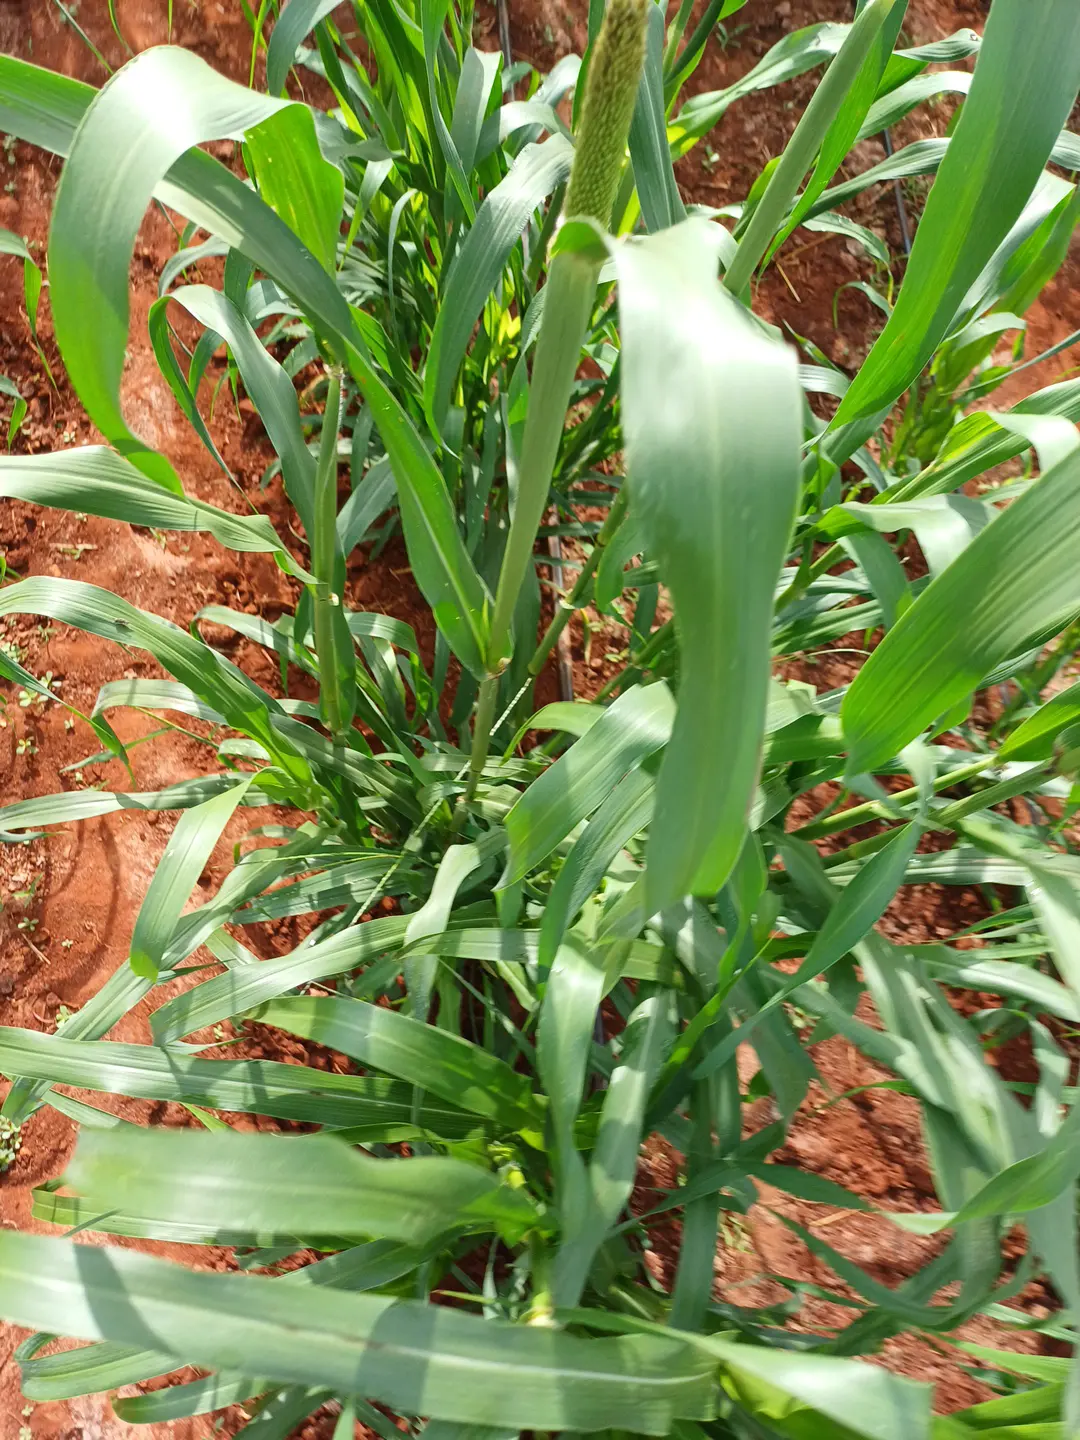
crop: pearl millet
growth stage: flowering
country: Kenya
